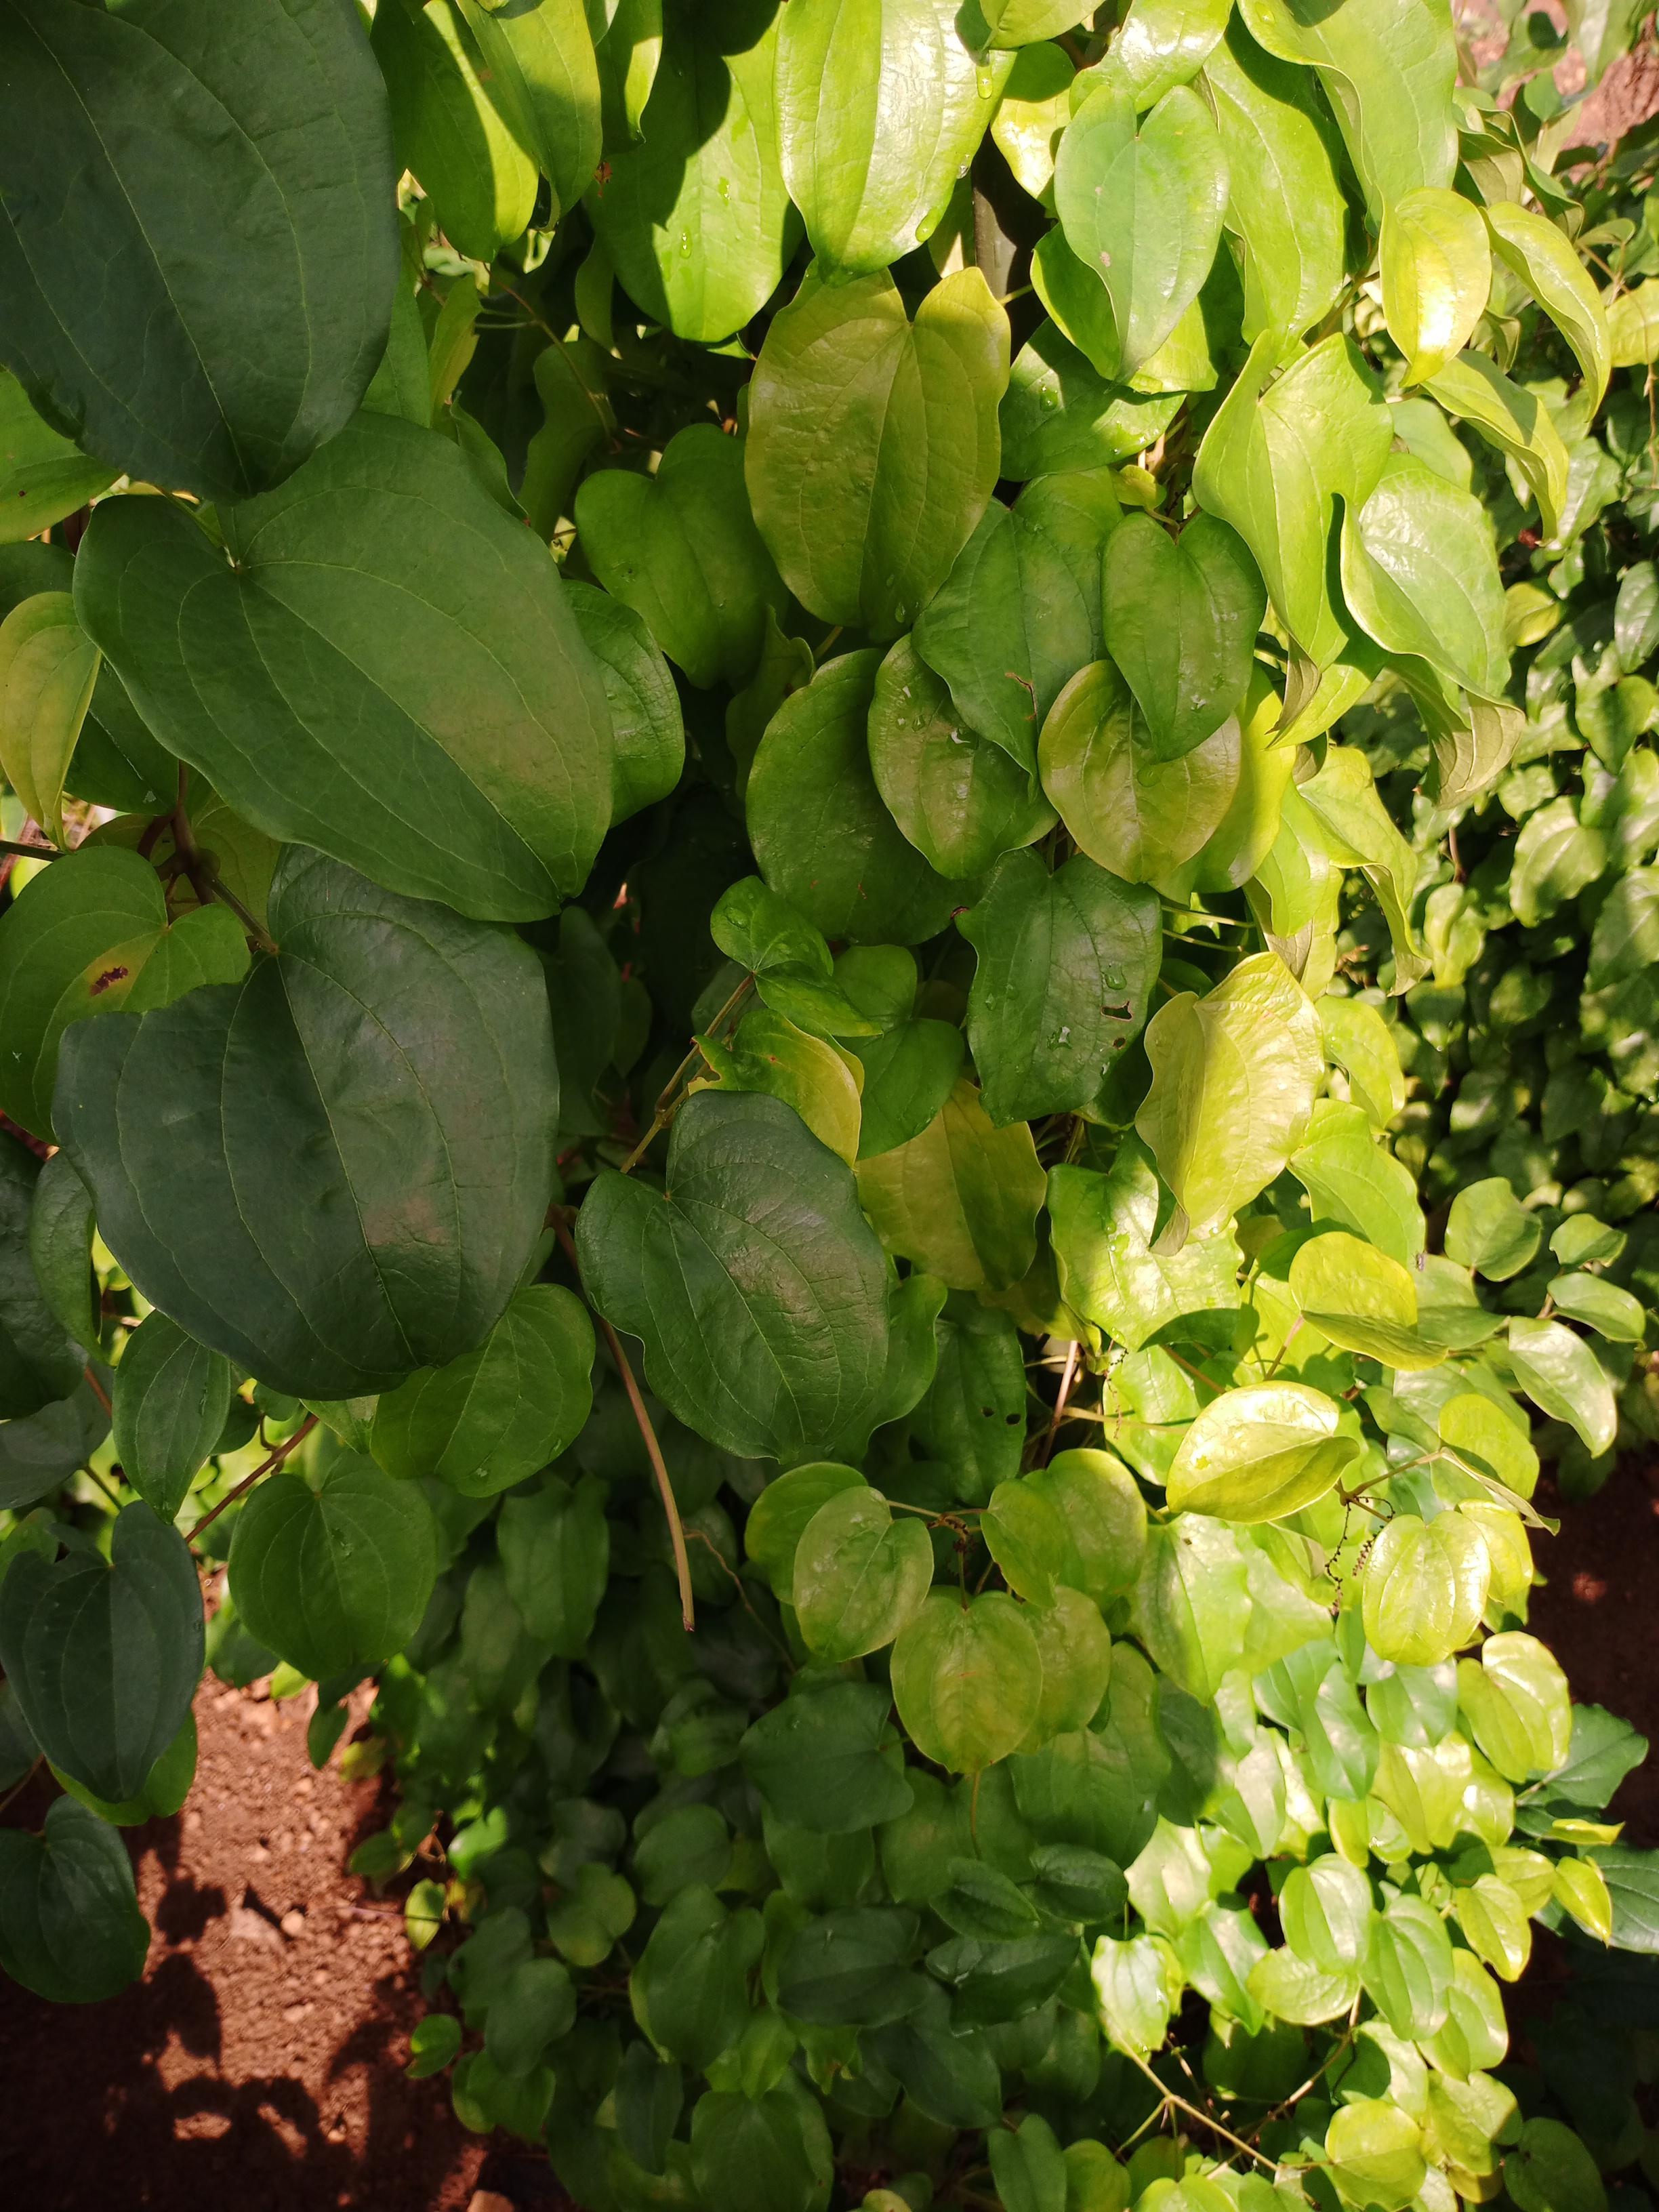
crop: yam
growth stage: vegetative
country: Nigeria
